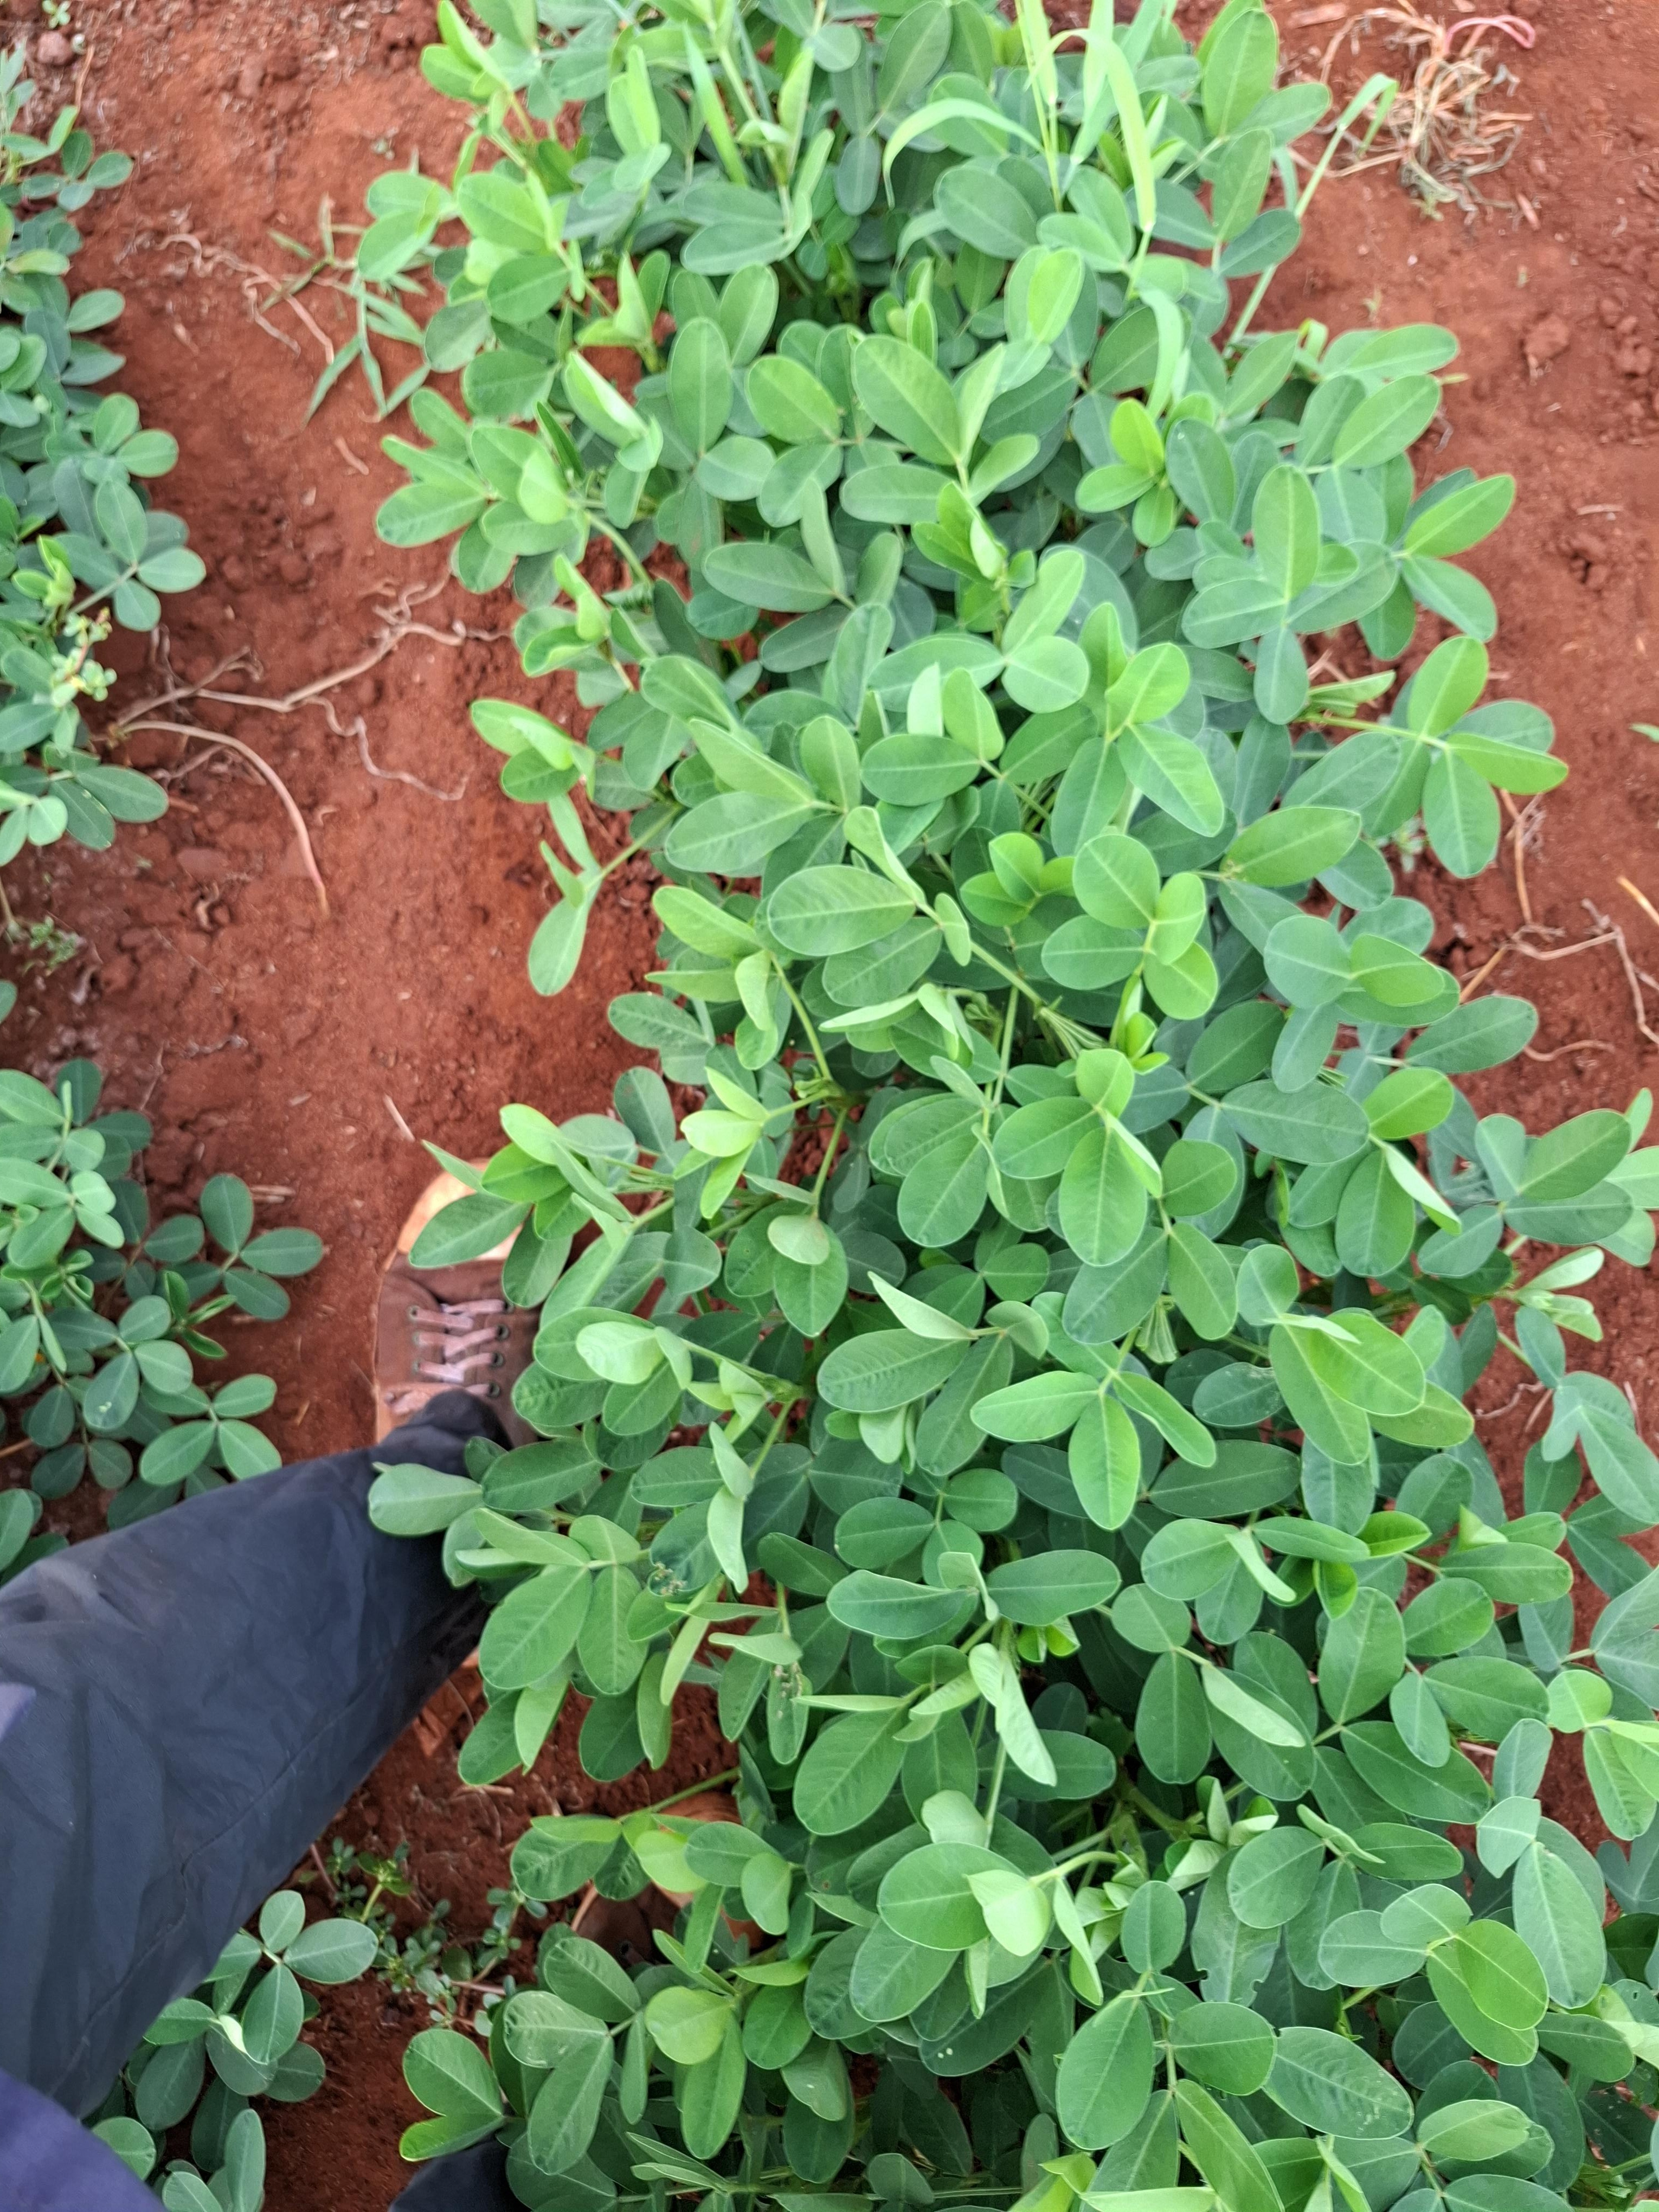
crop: groundnut
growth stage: flowering
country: Kenya
